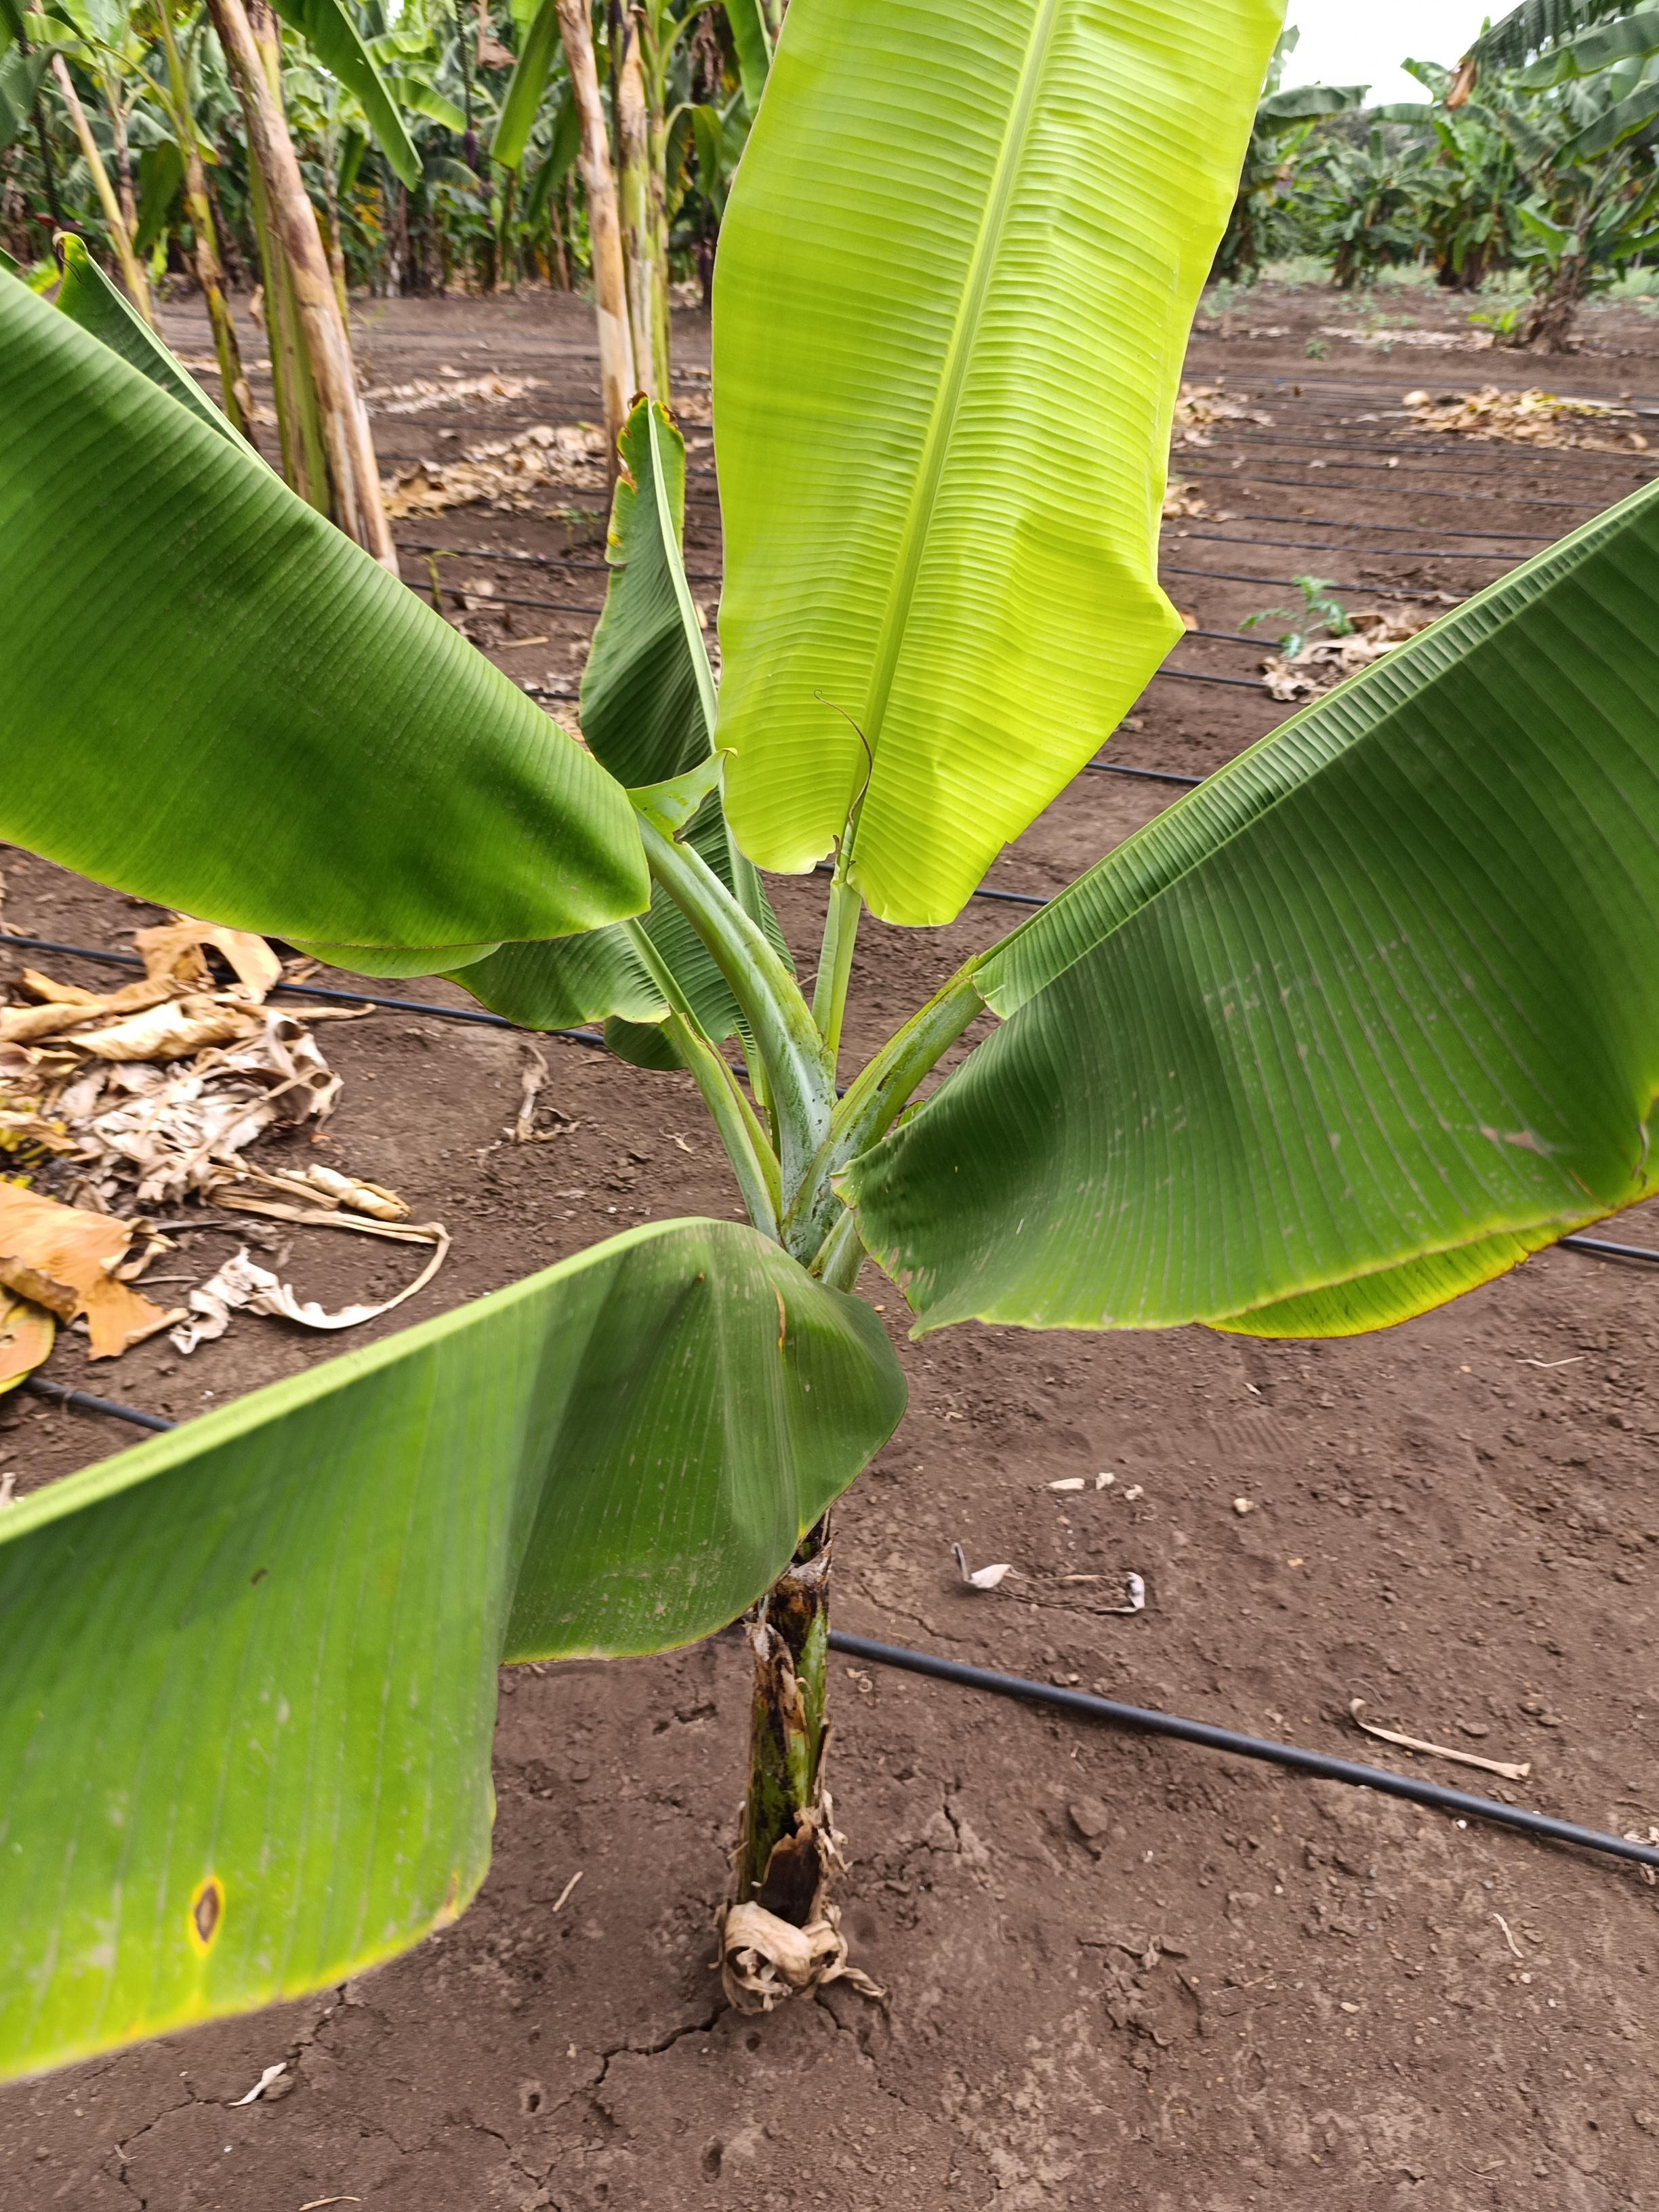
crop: banana
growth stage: vegetative
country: Tanzania
